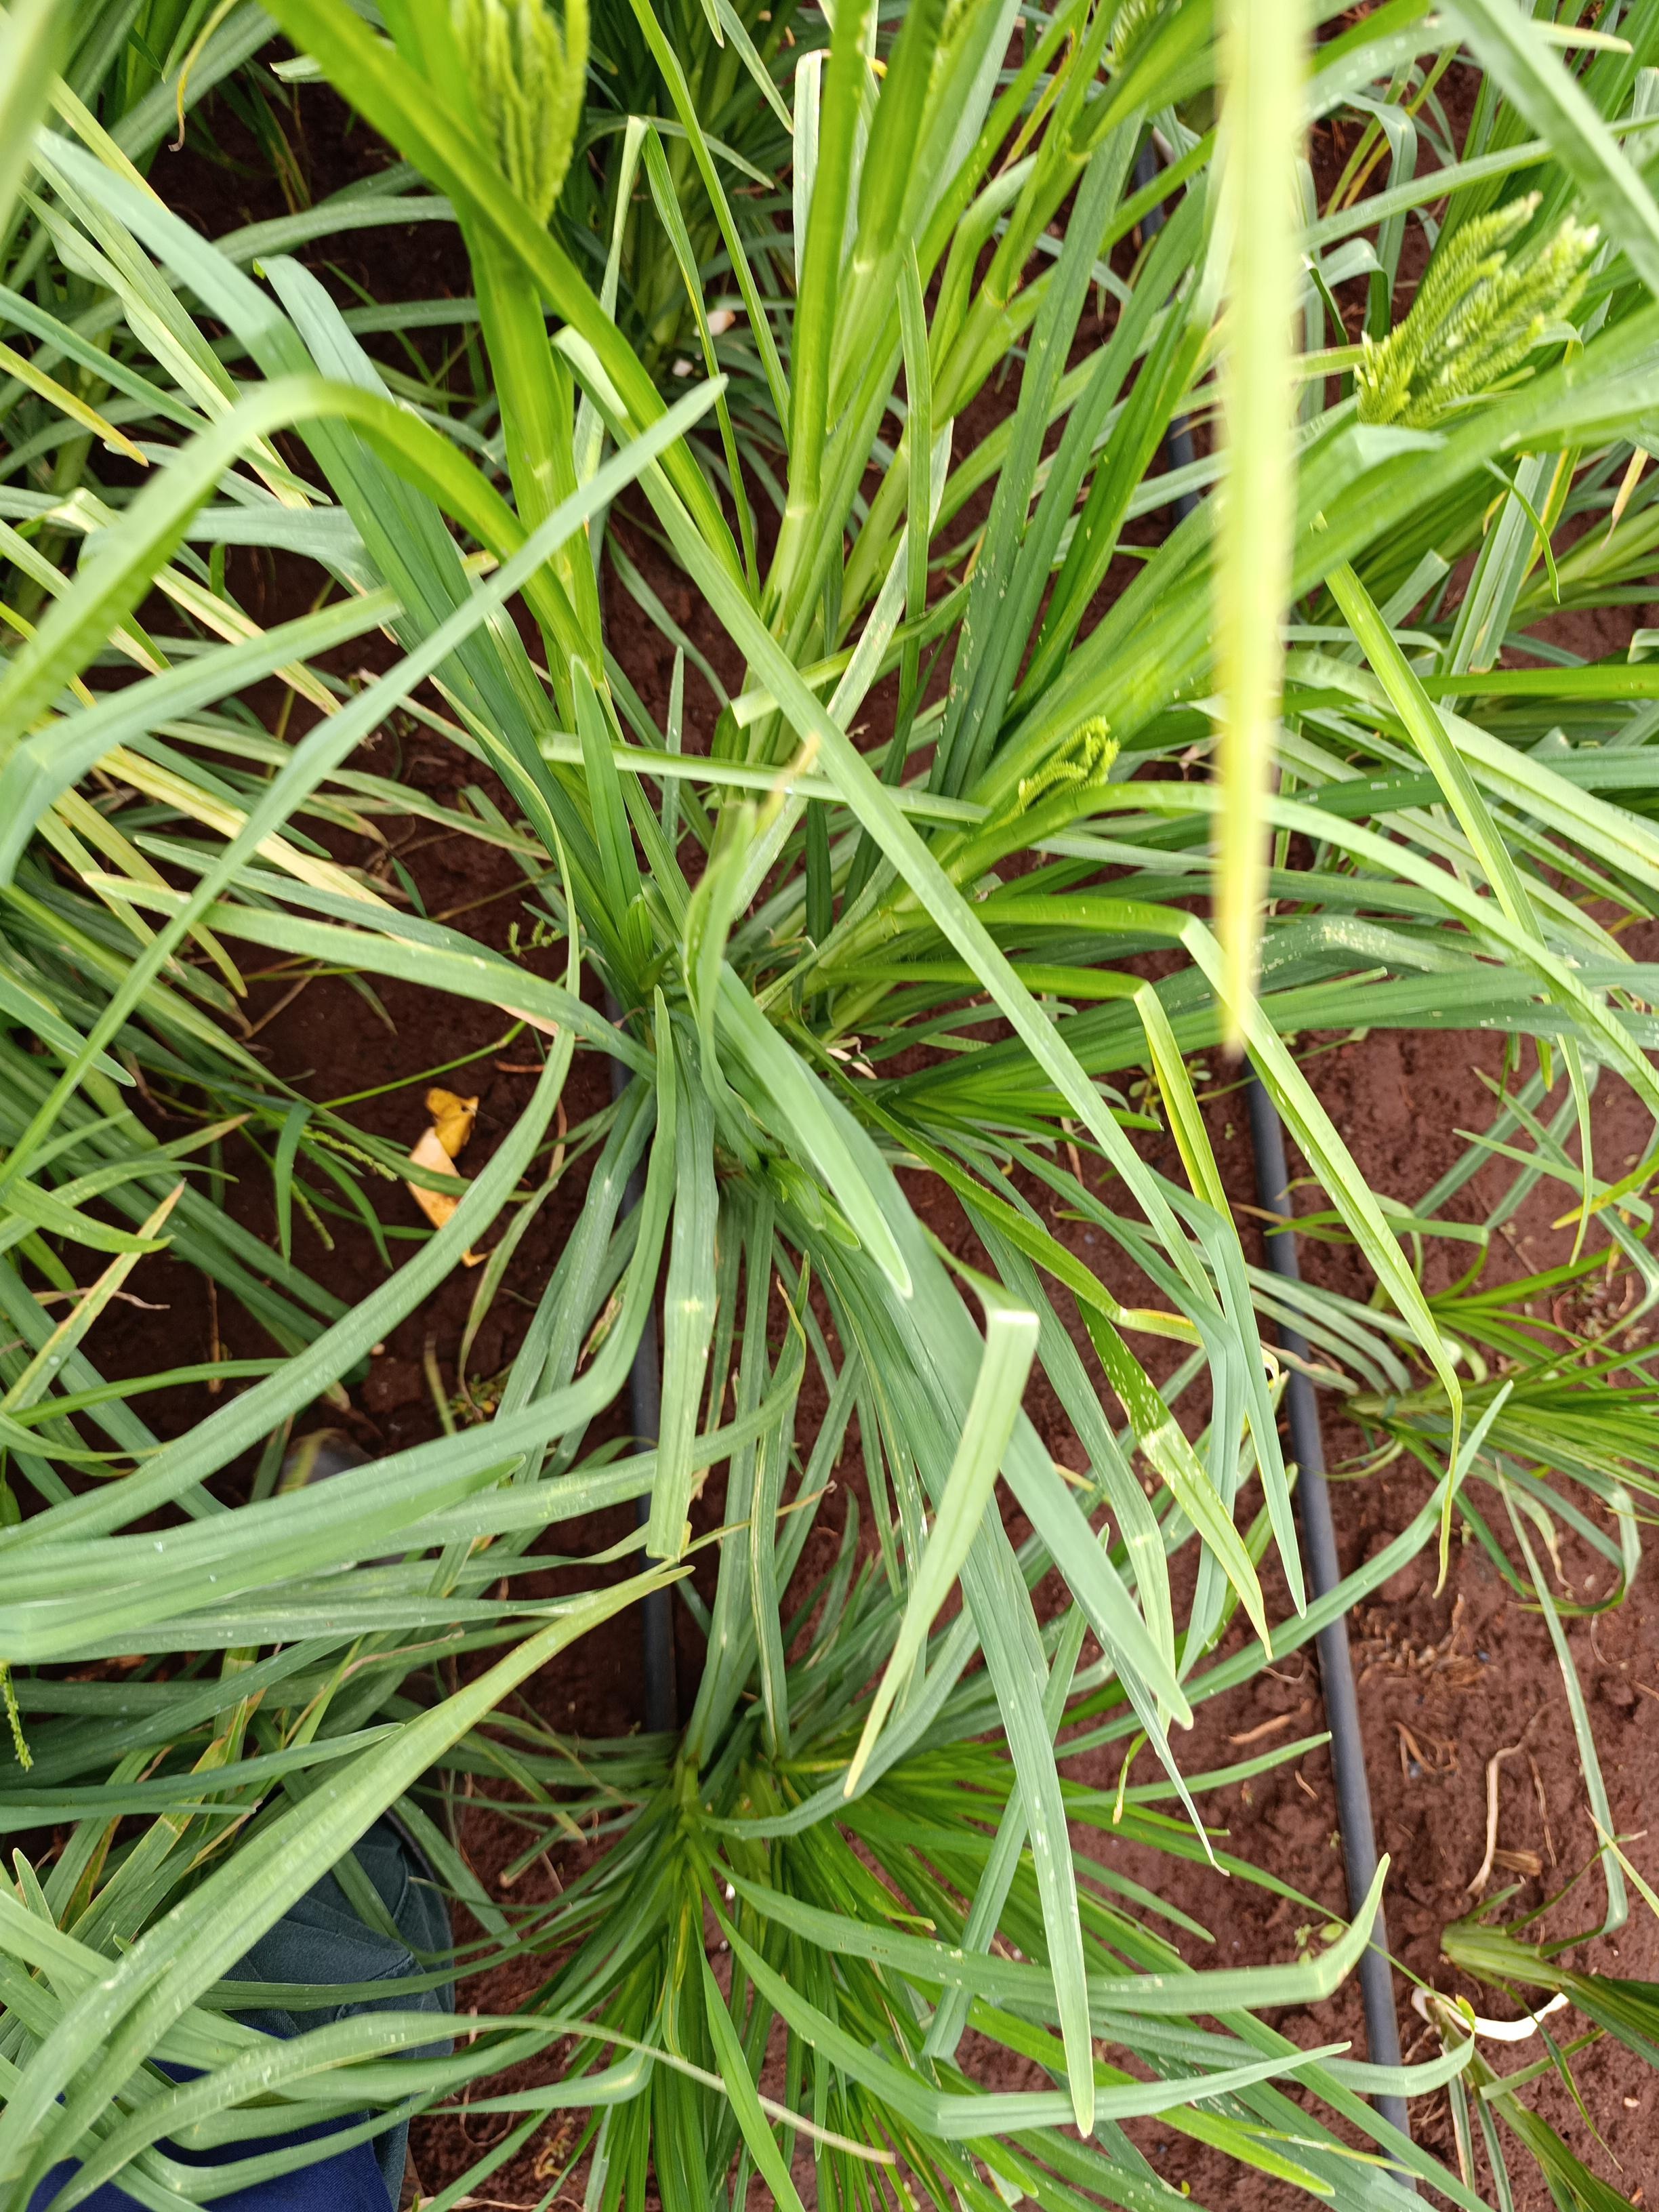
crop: finger millet
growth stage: heading tuber
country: Kenya
